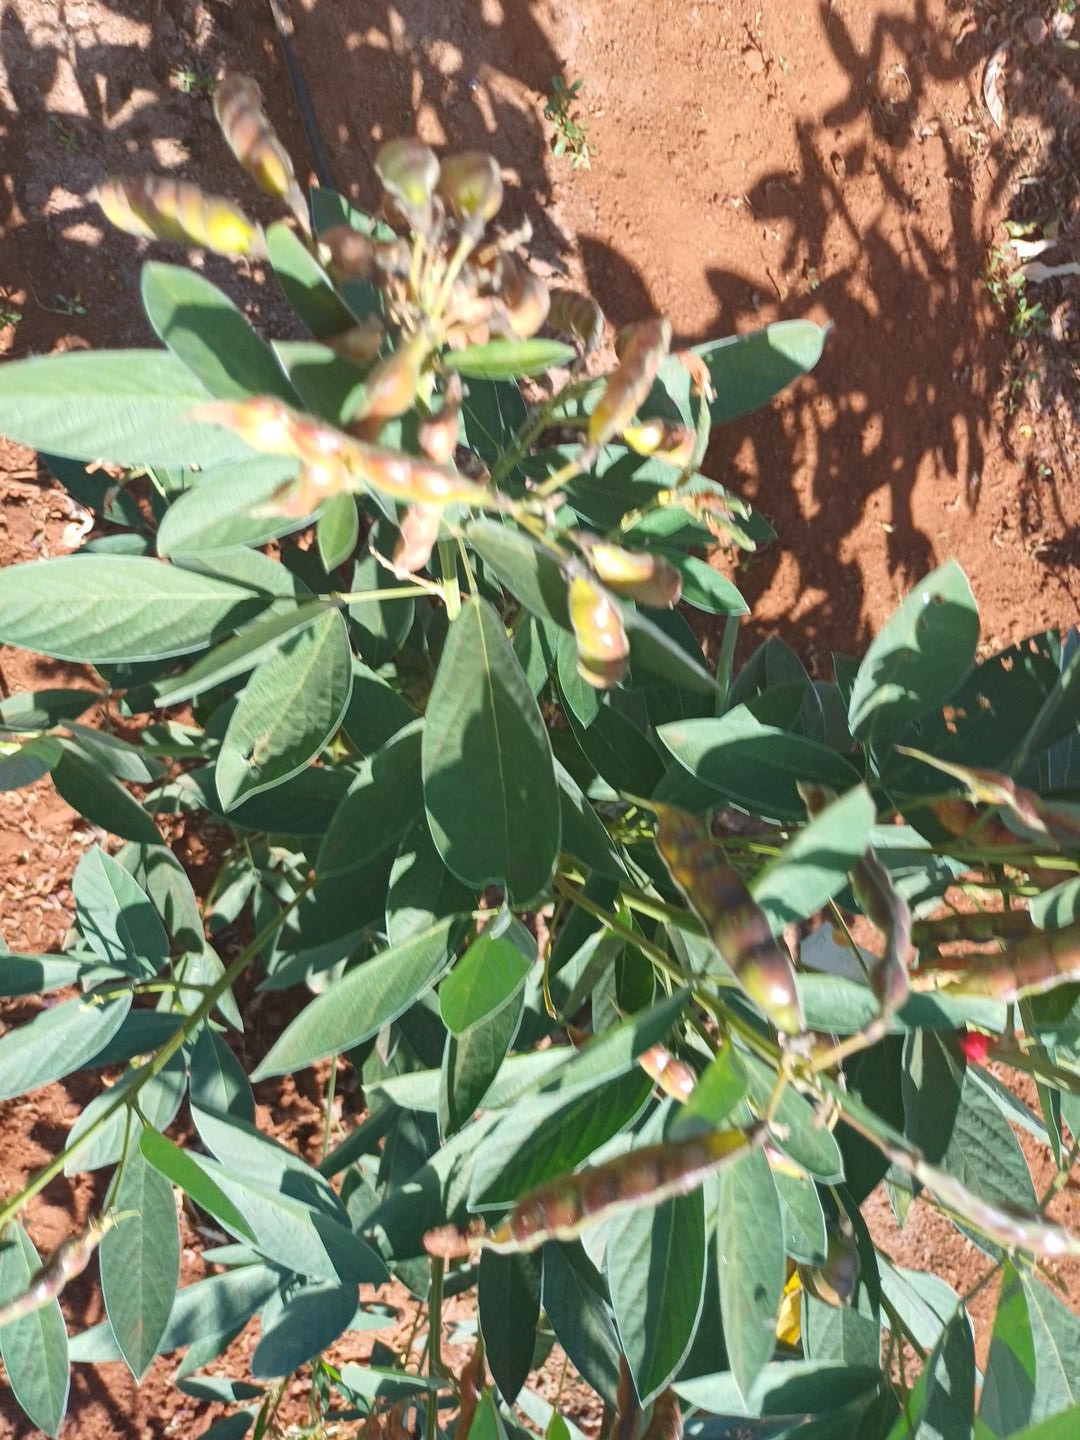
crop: pigeonpea
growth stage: development pod
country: Kenya
